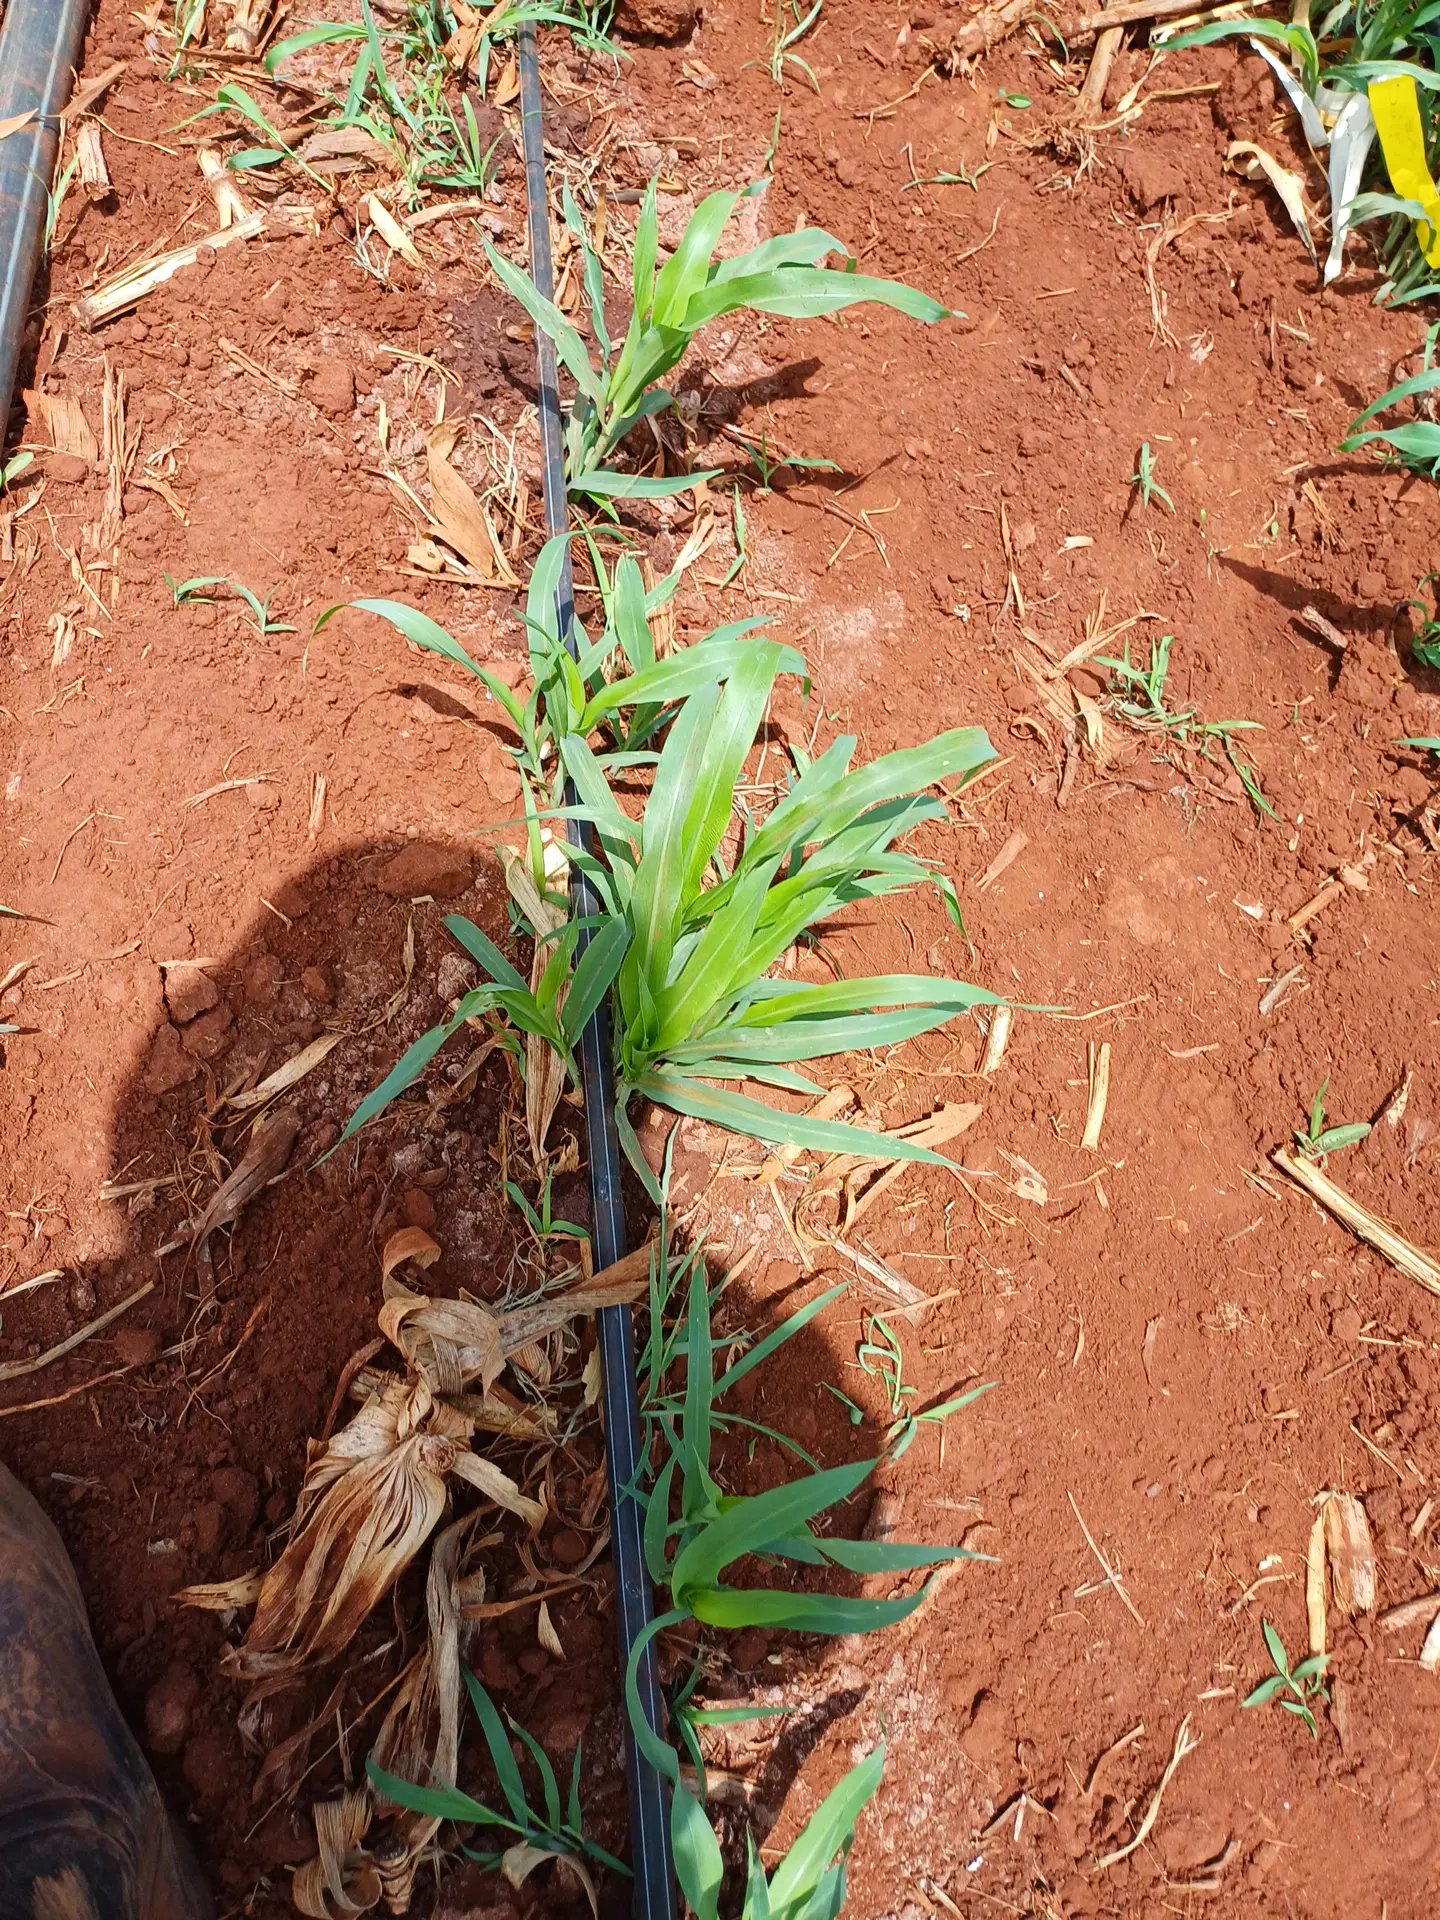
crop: sorghum
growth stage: vegetative
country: Kenya
